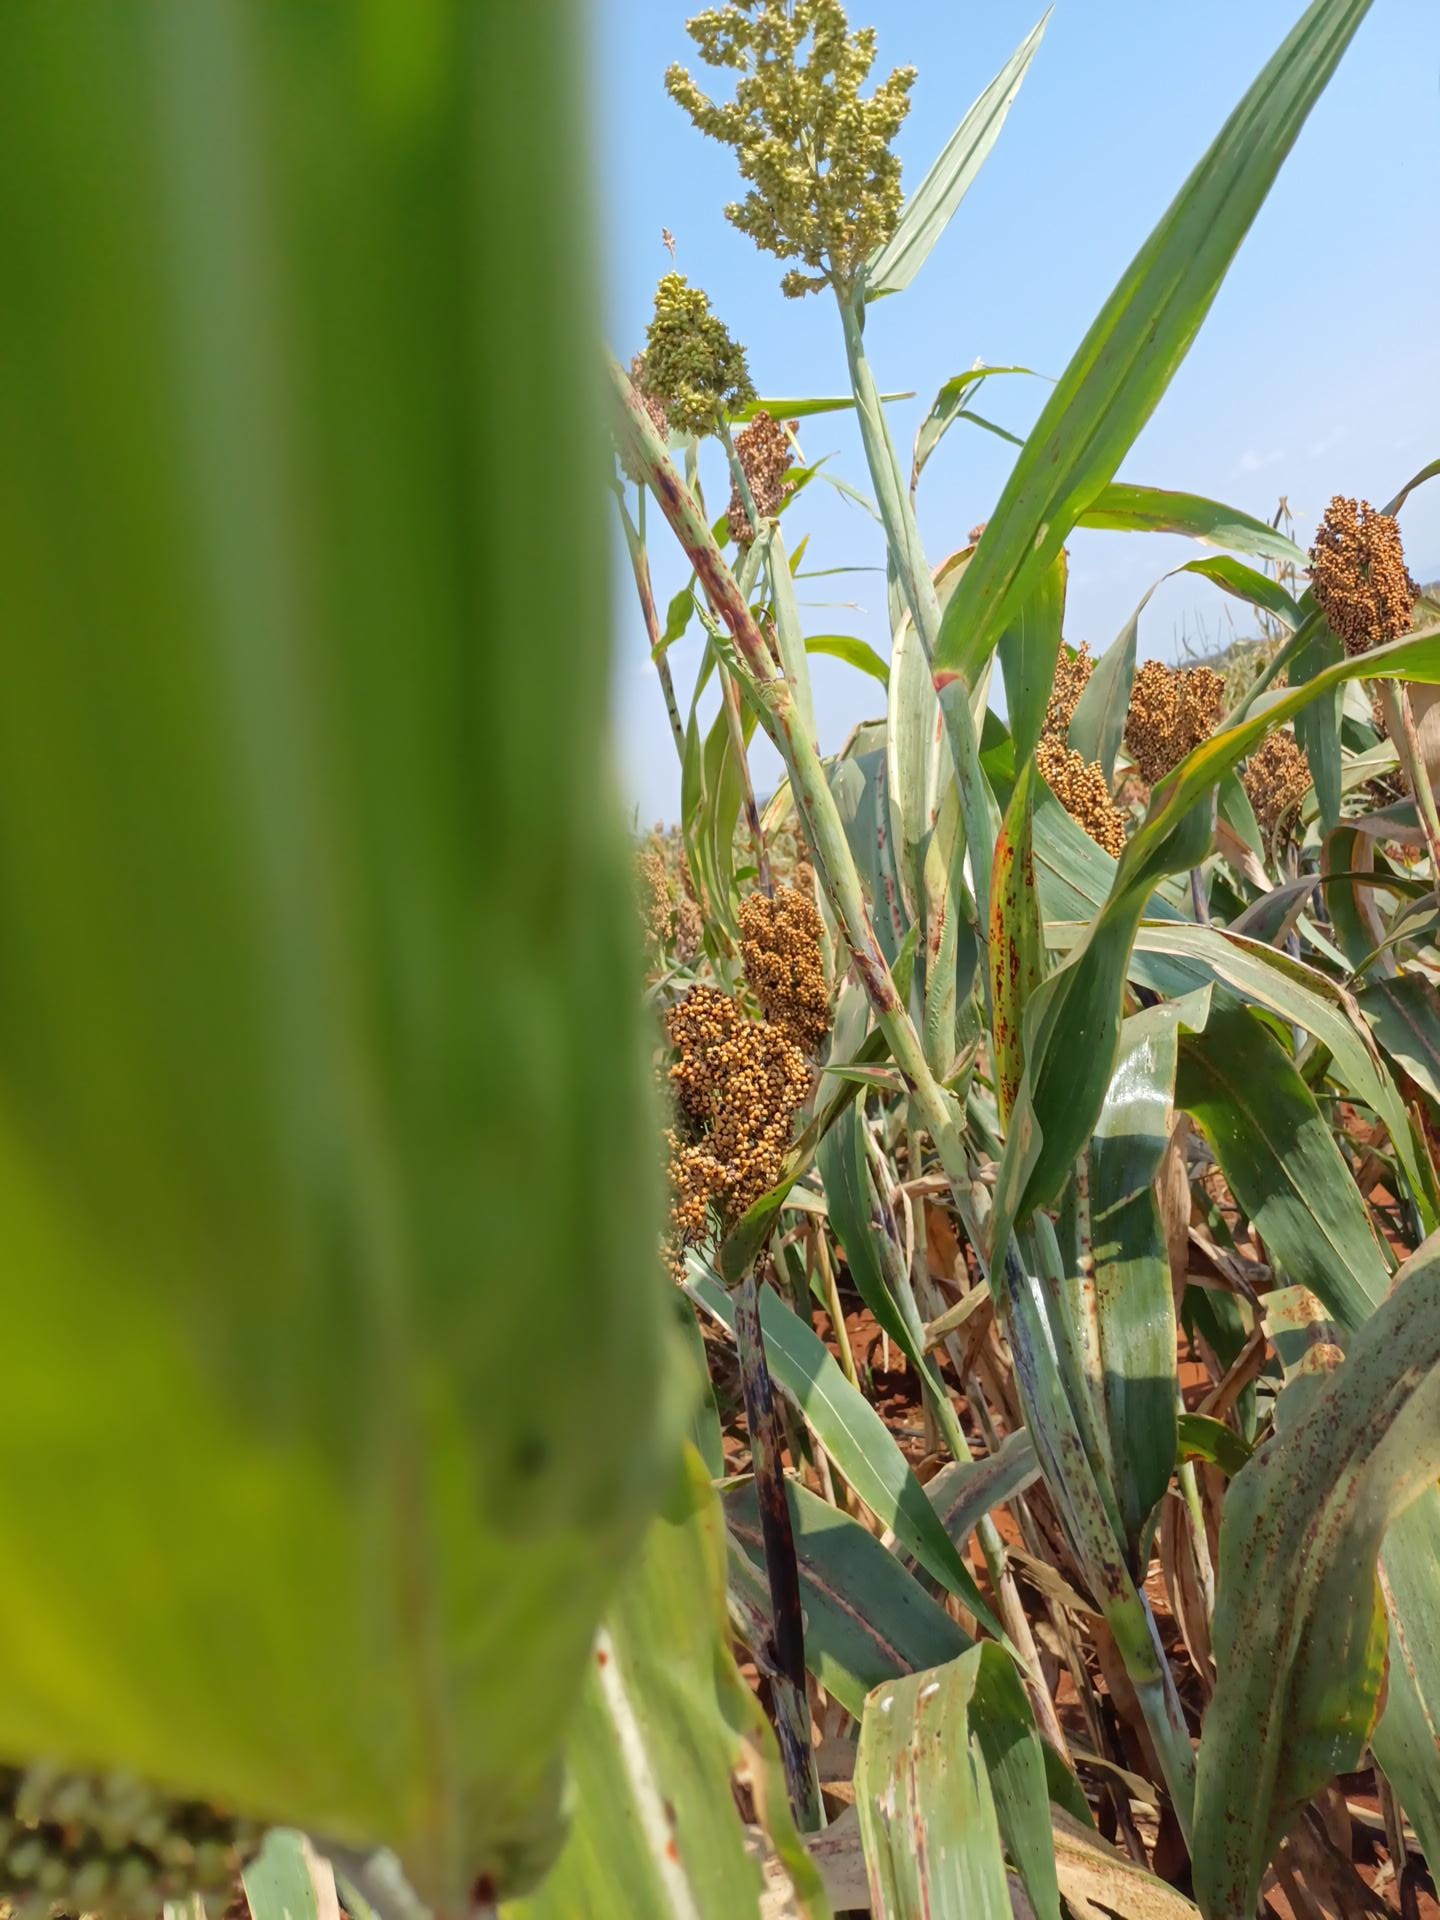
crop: sorghum
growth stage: maturity
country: Kenya
